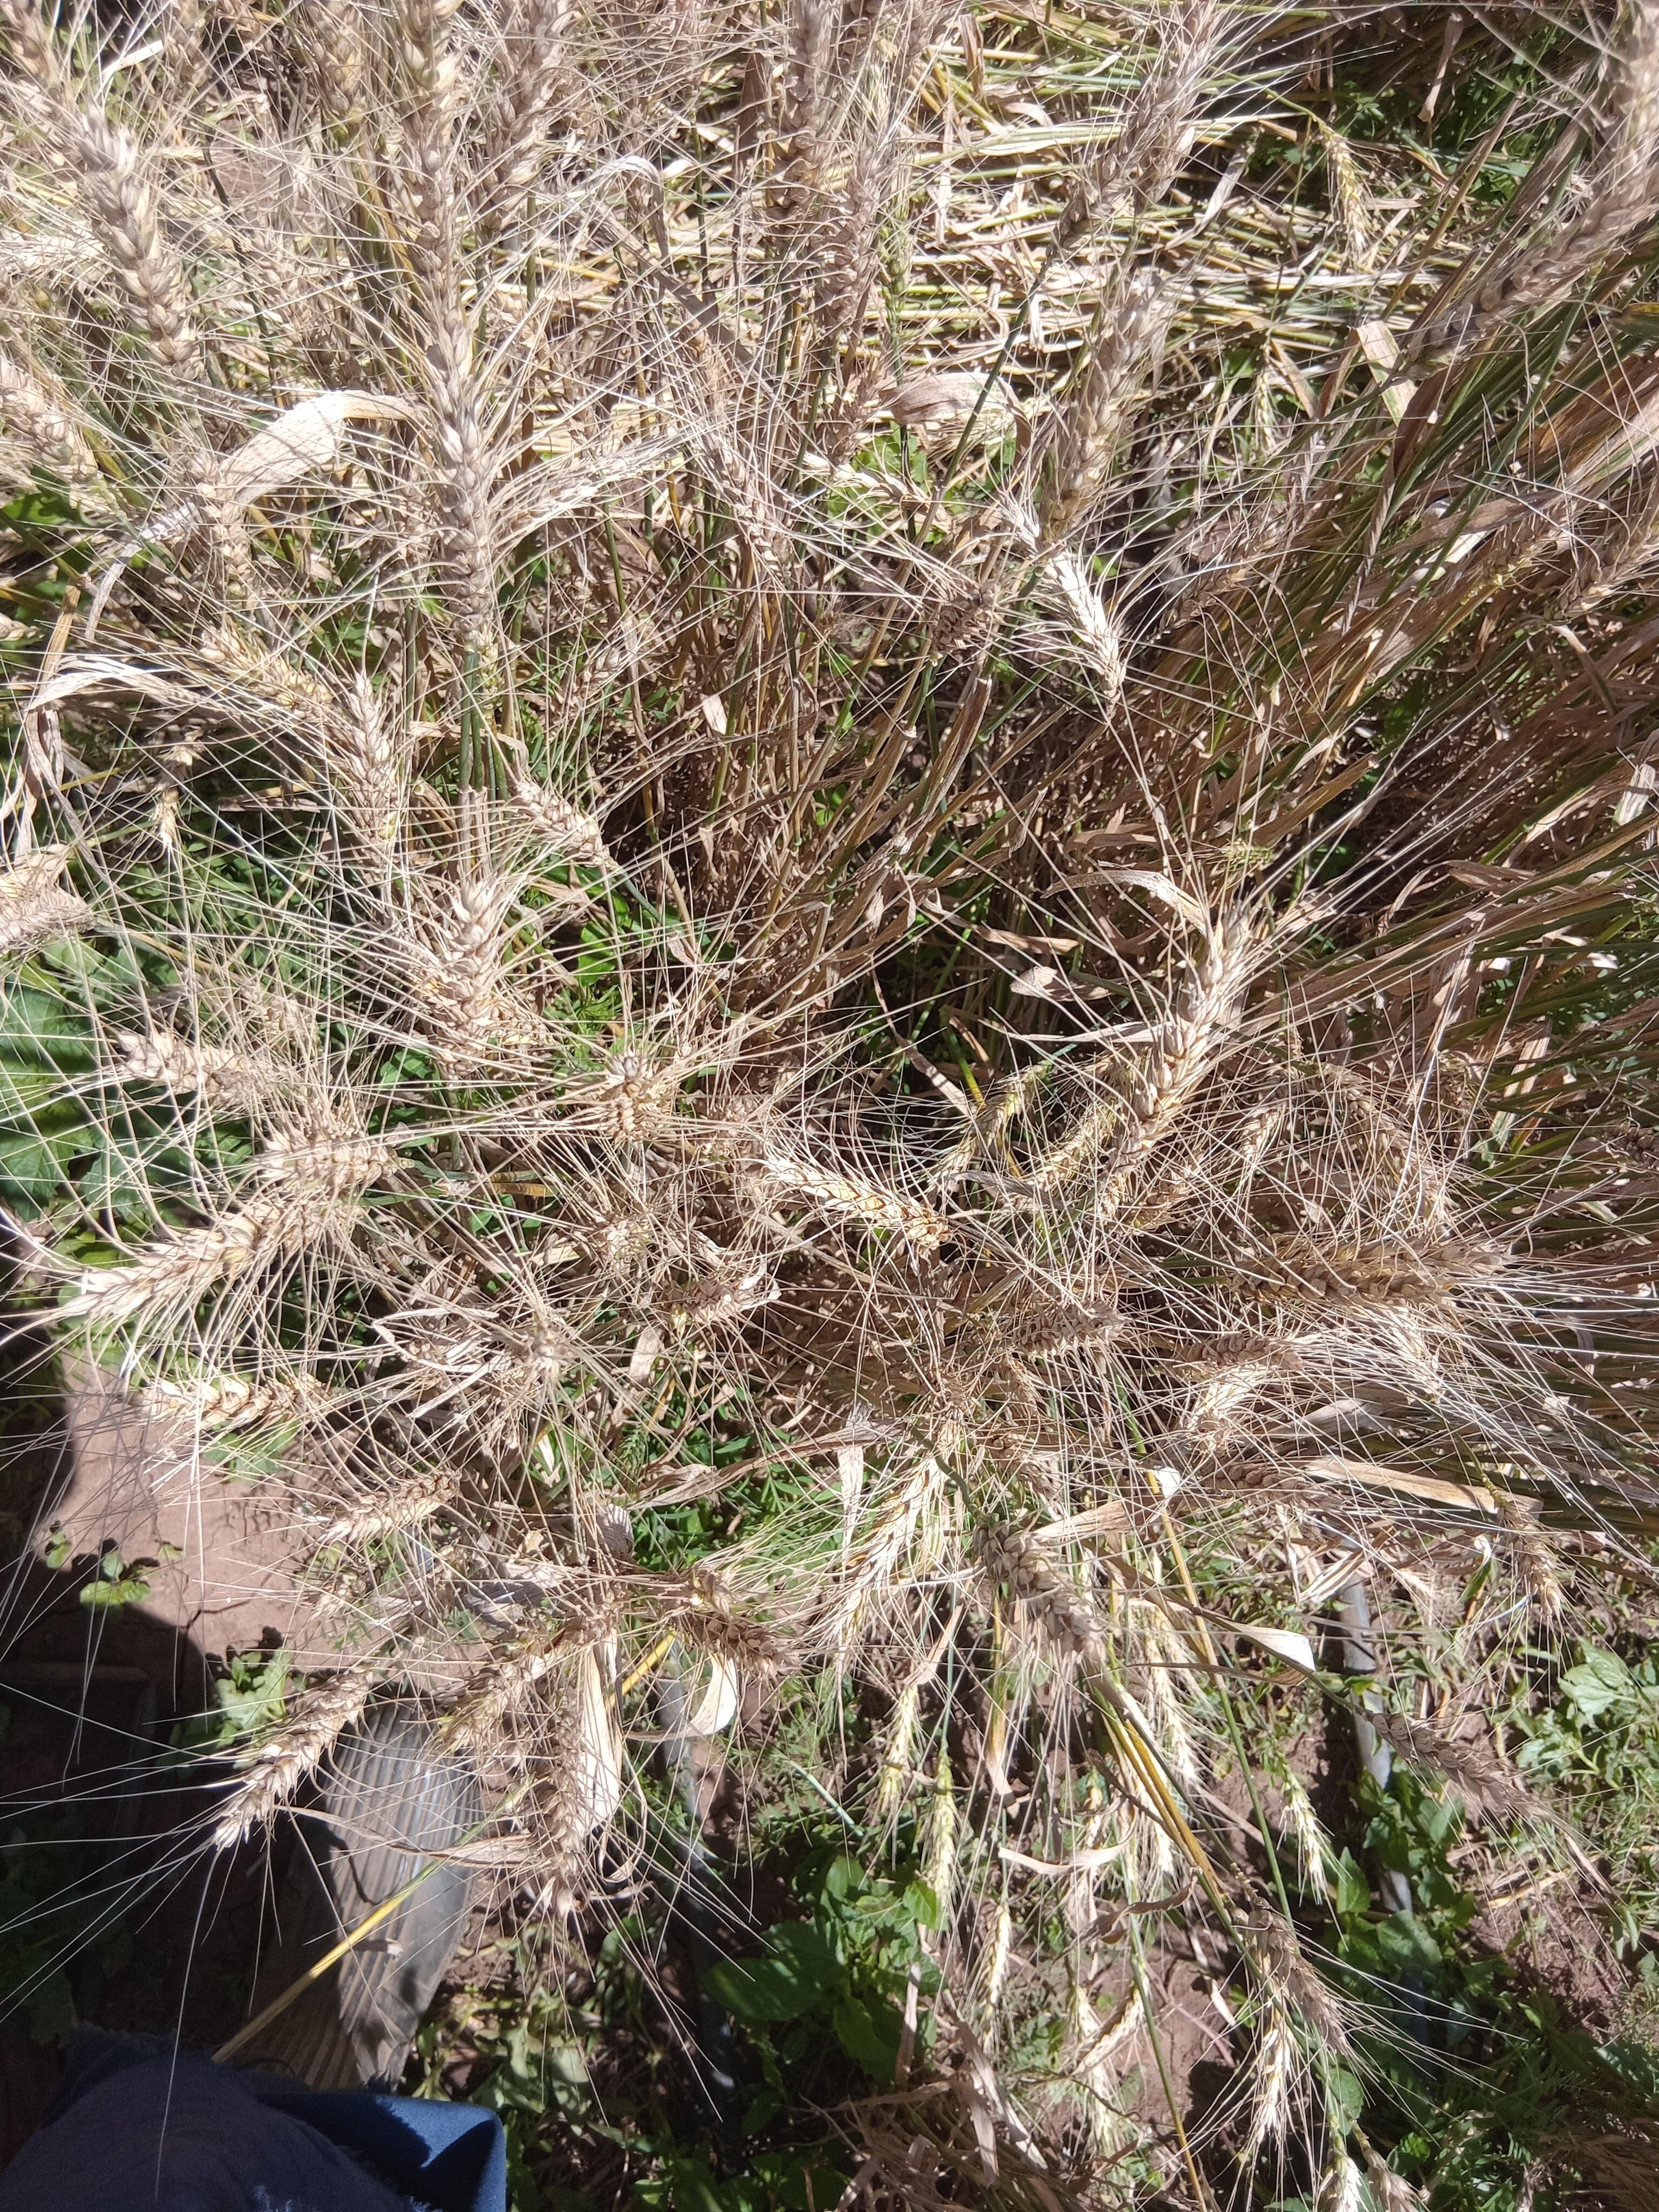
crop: wheat
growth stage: maturity
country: Kenya
